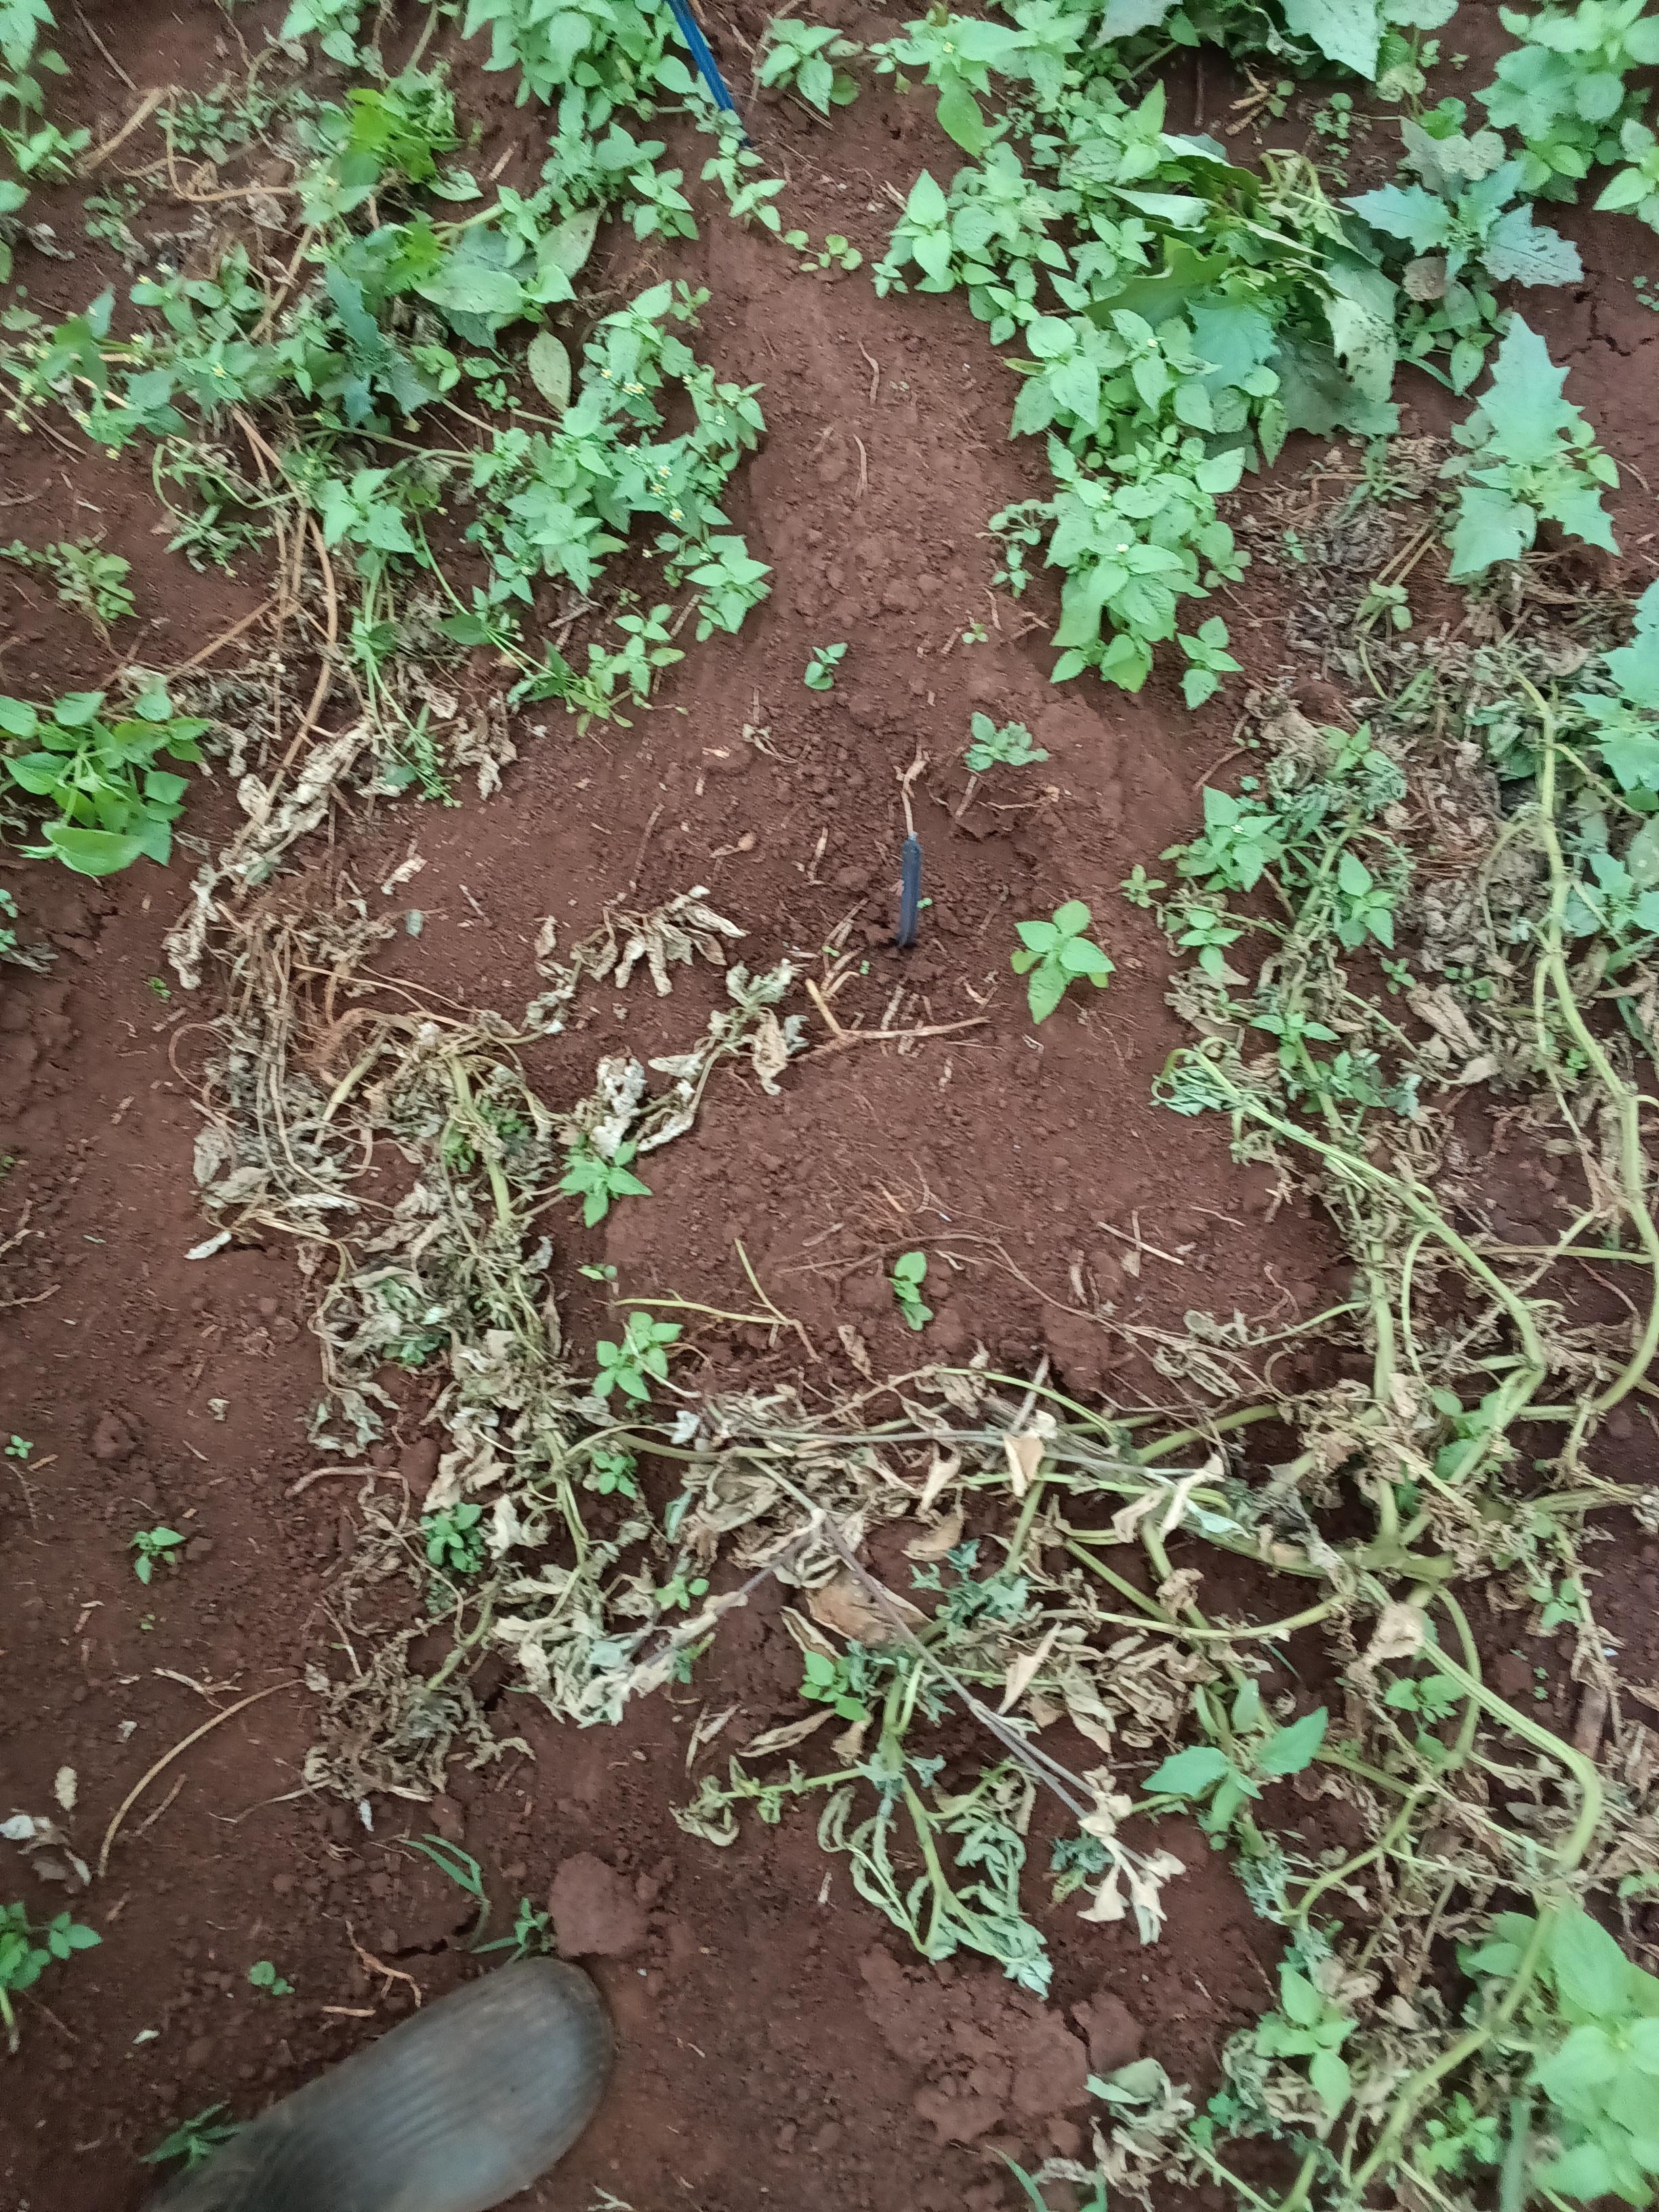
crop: potato
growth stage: vegetative
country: Kenya
